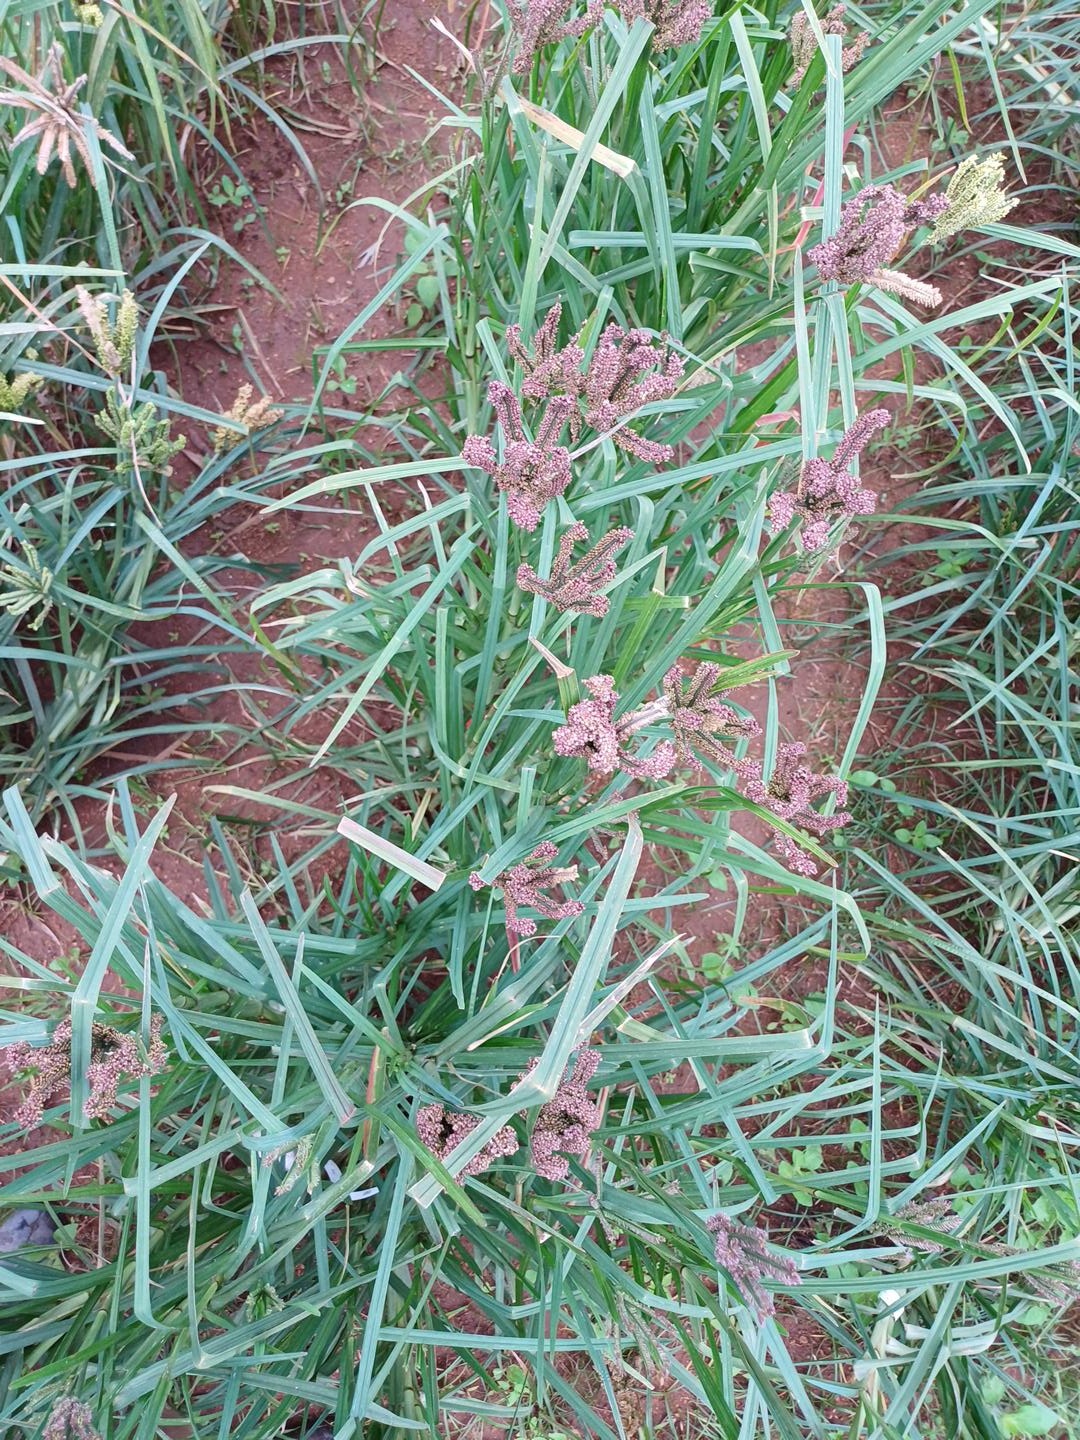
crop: finger millet
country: Kenya
